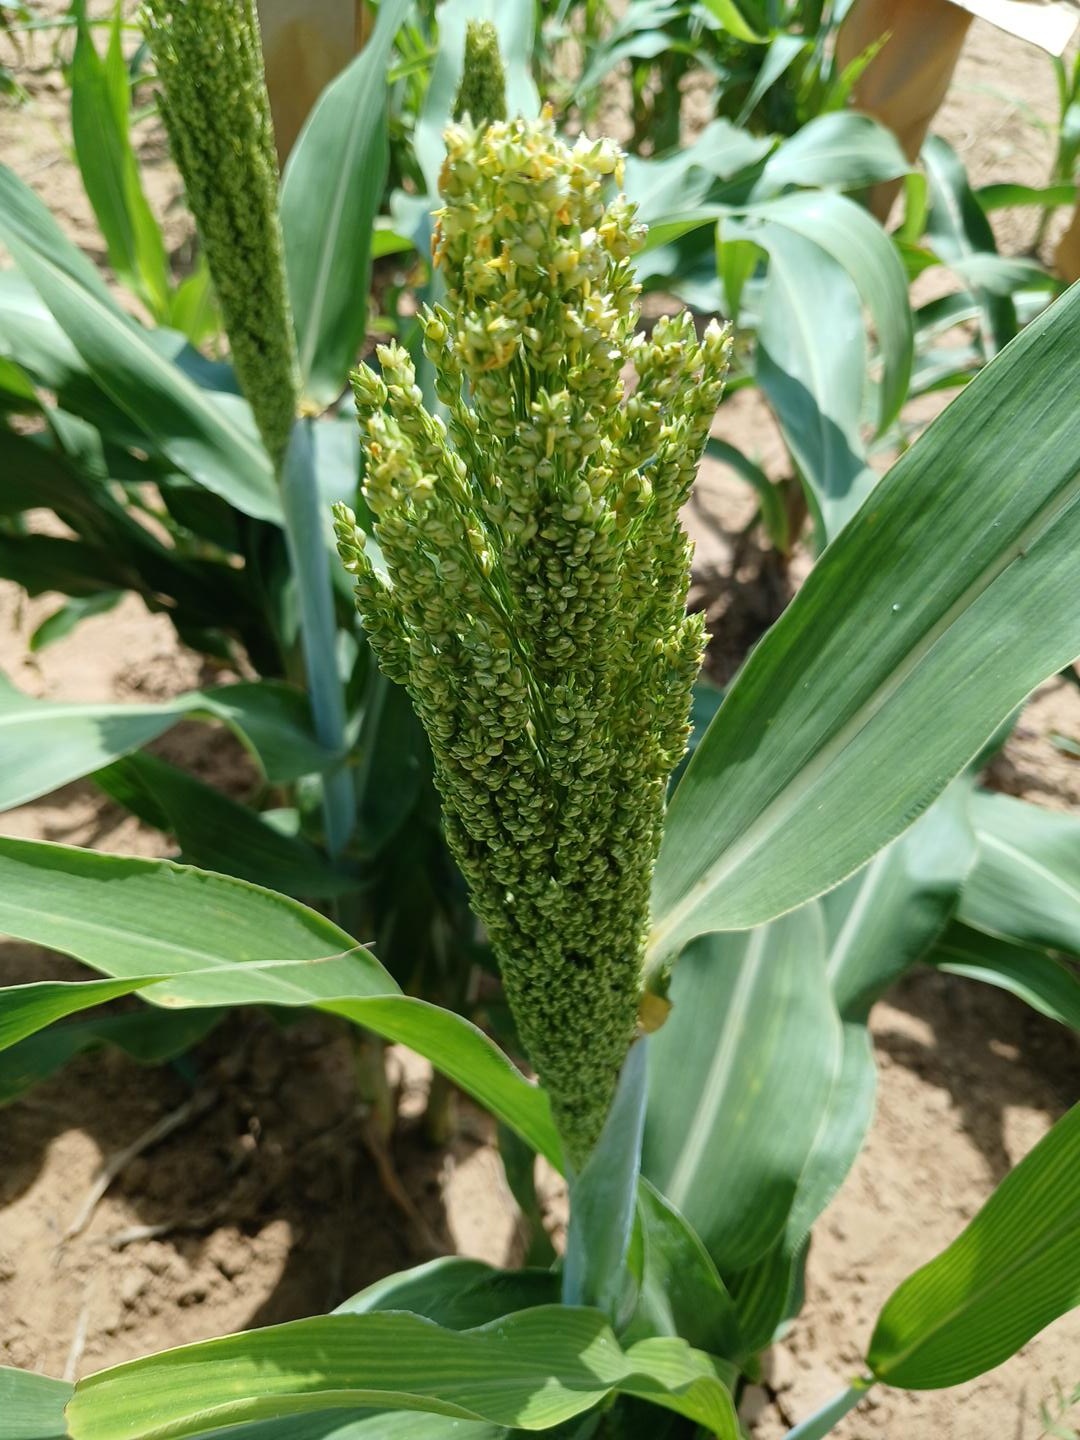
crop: sorghum
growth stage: heading tuber
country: Senegal
